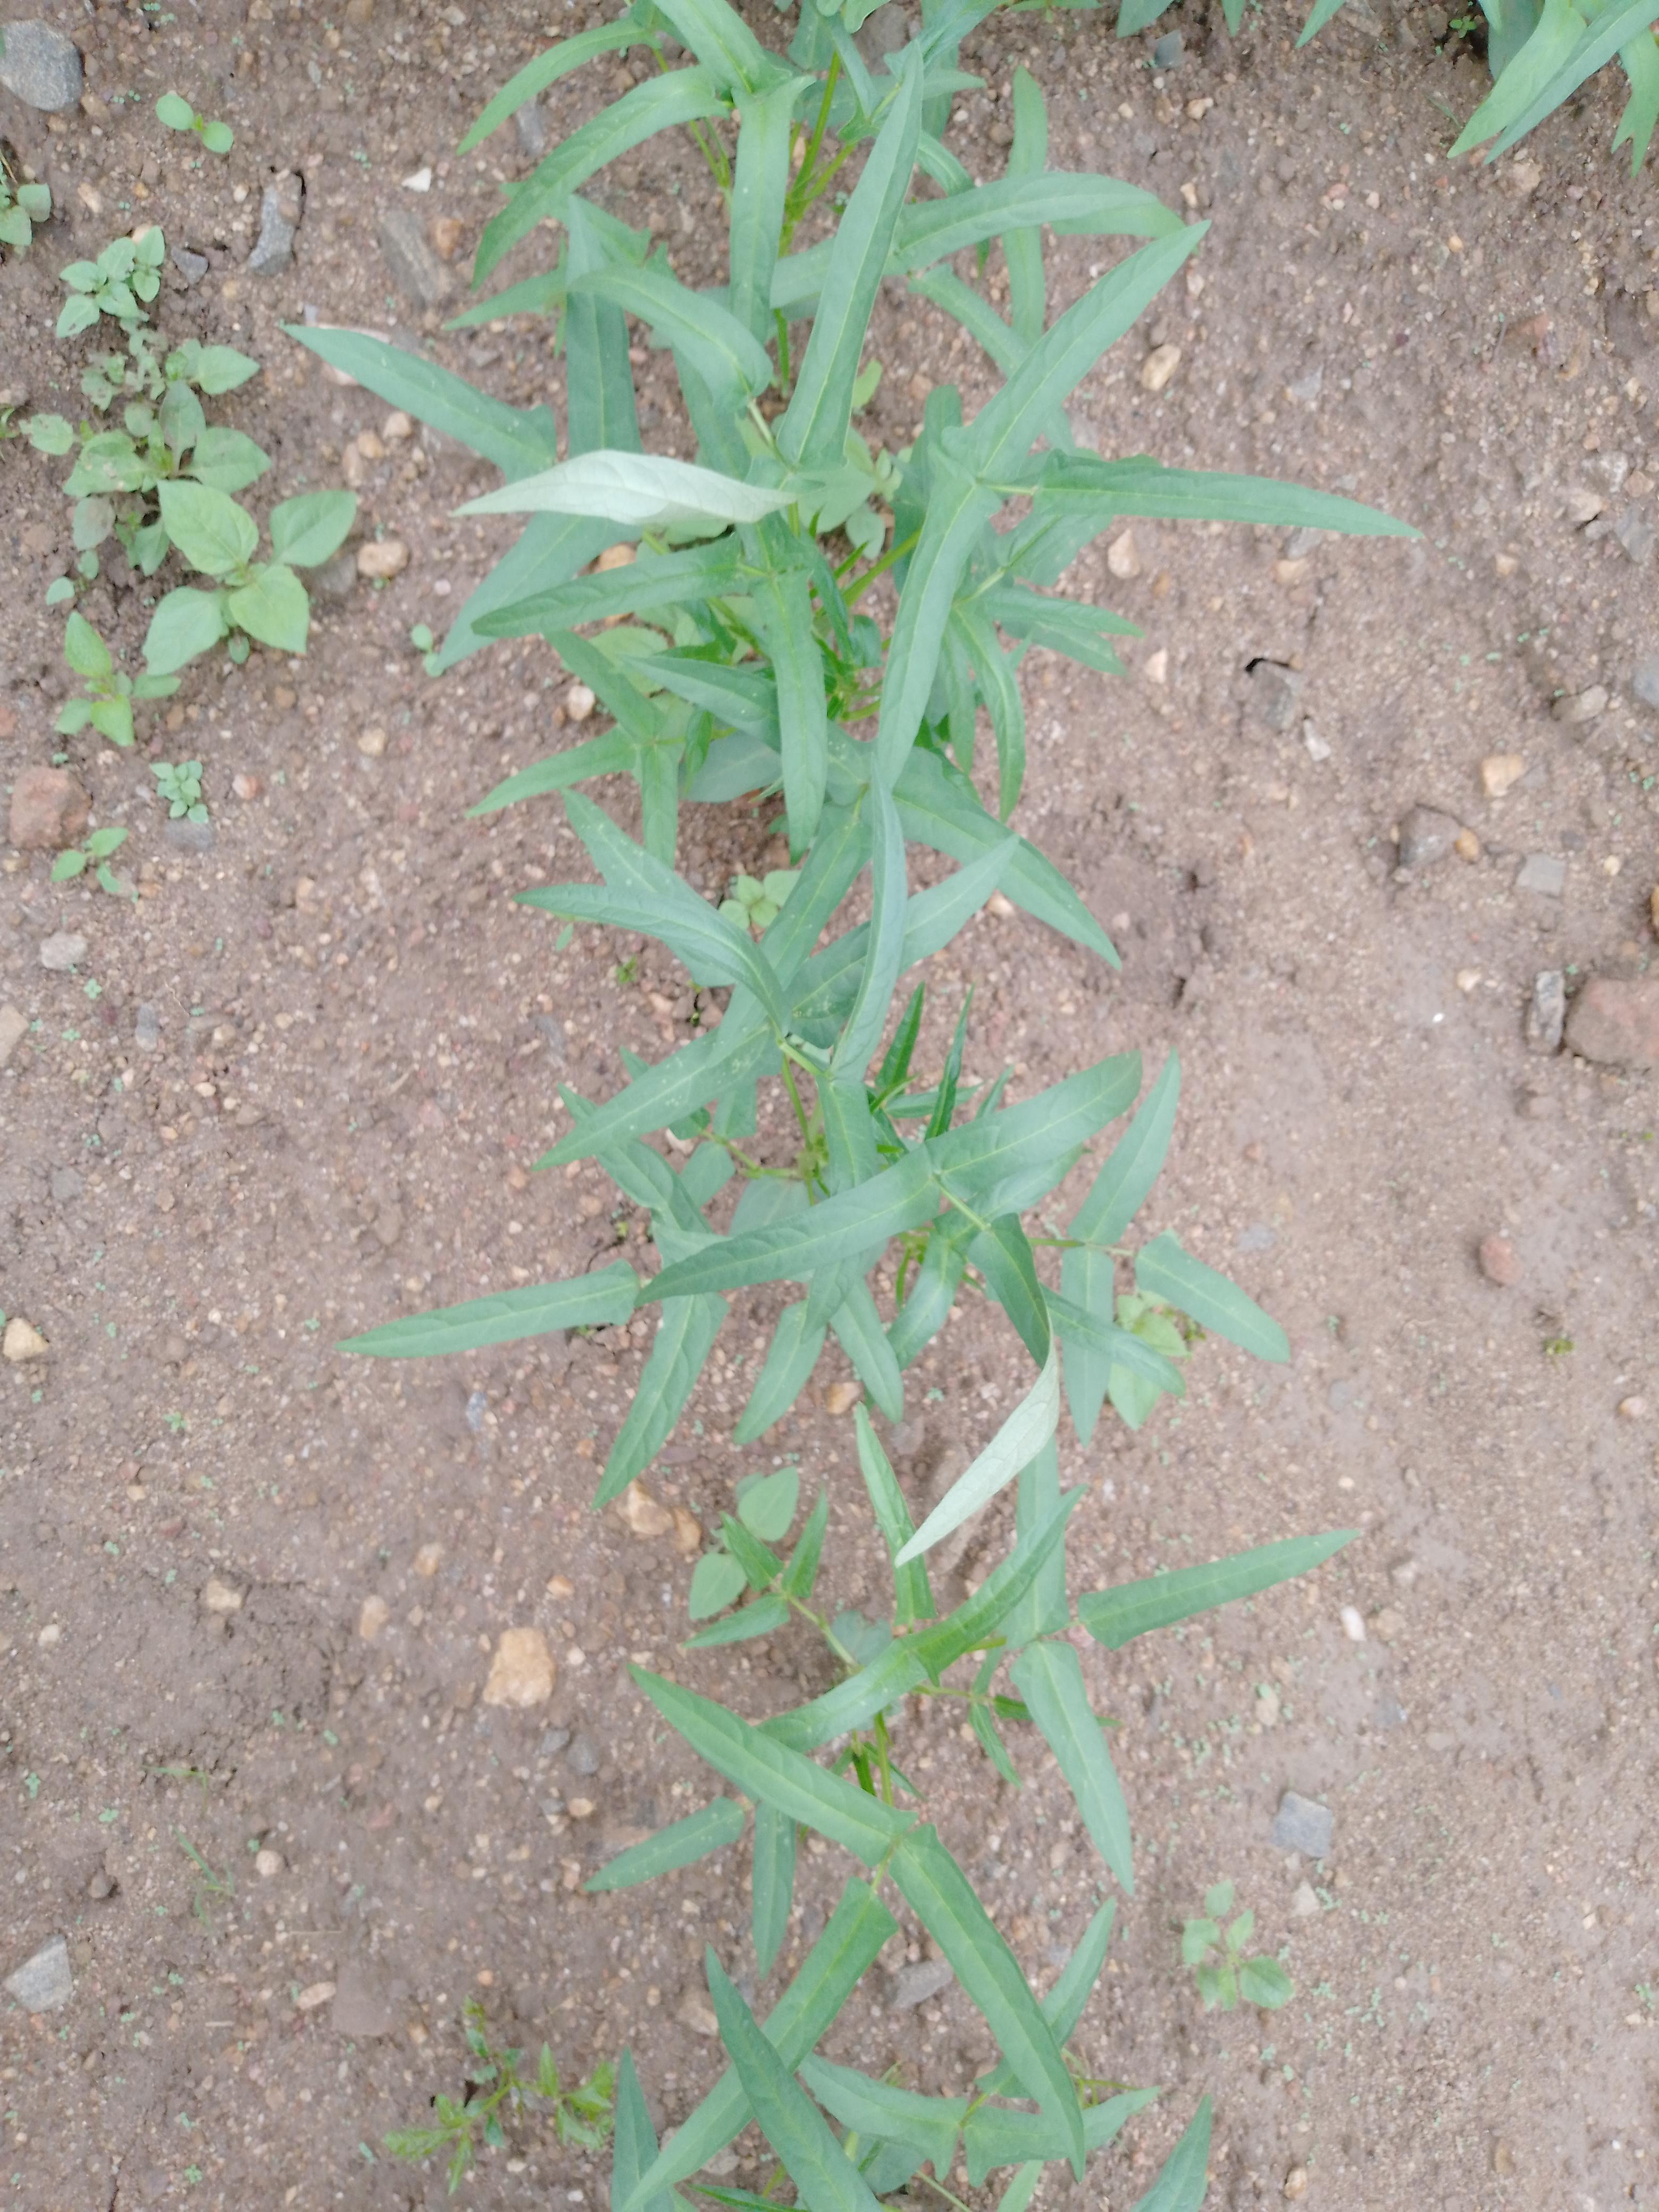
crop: cowpea
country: Malawi
